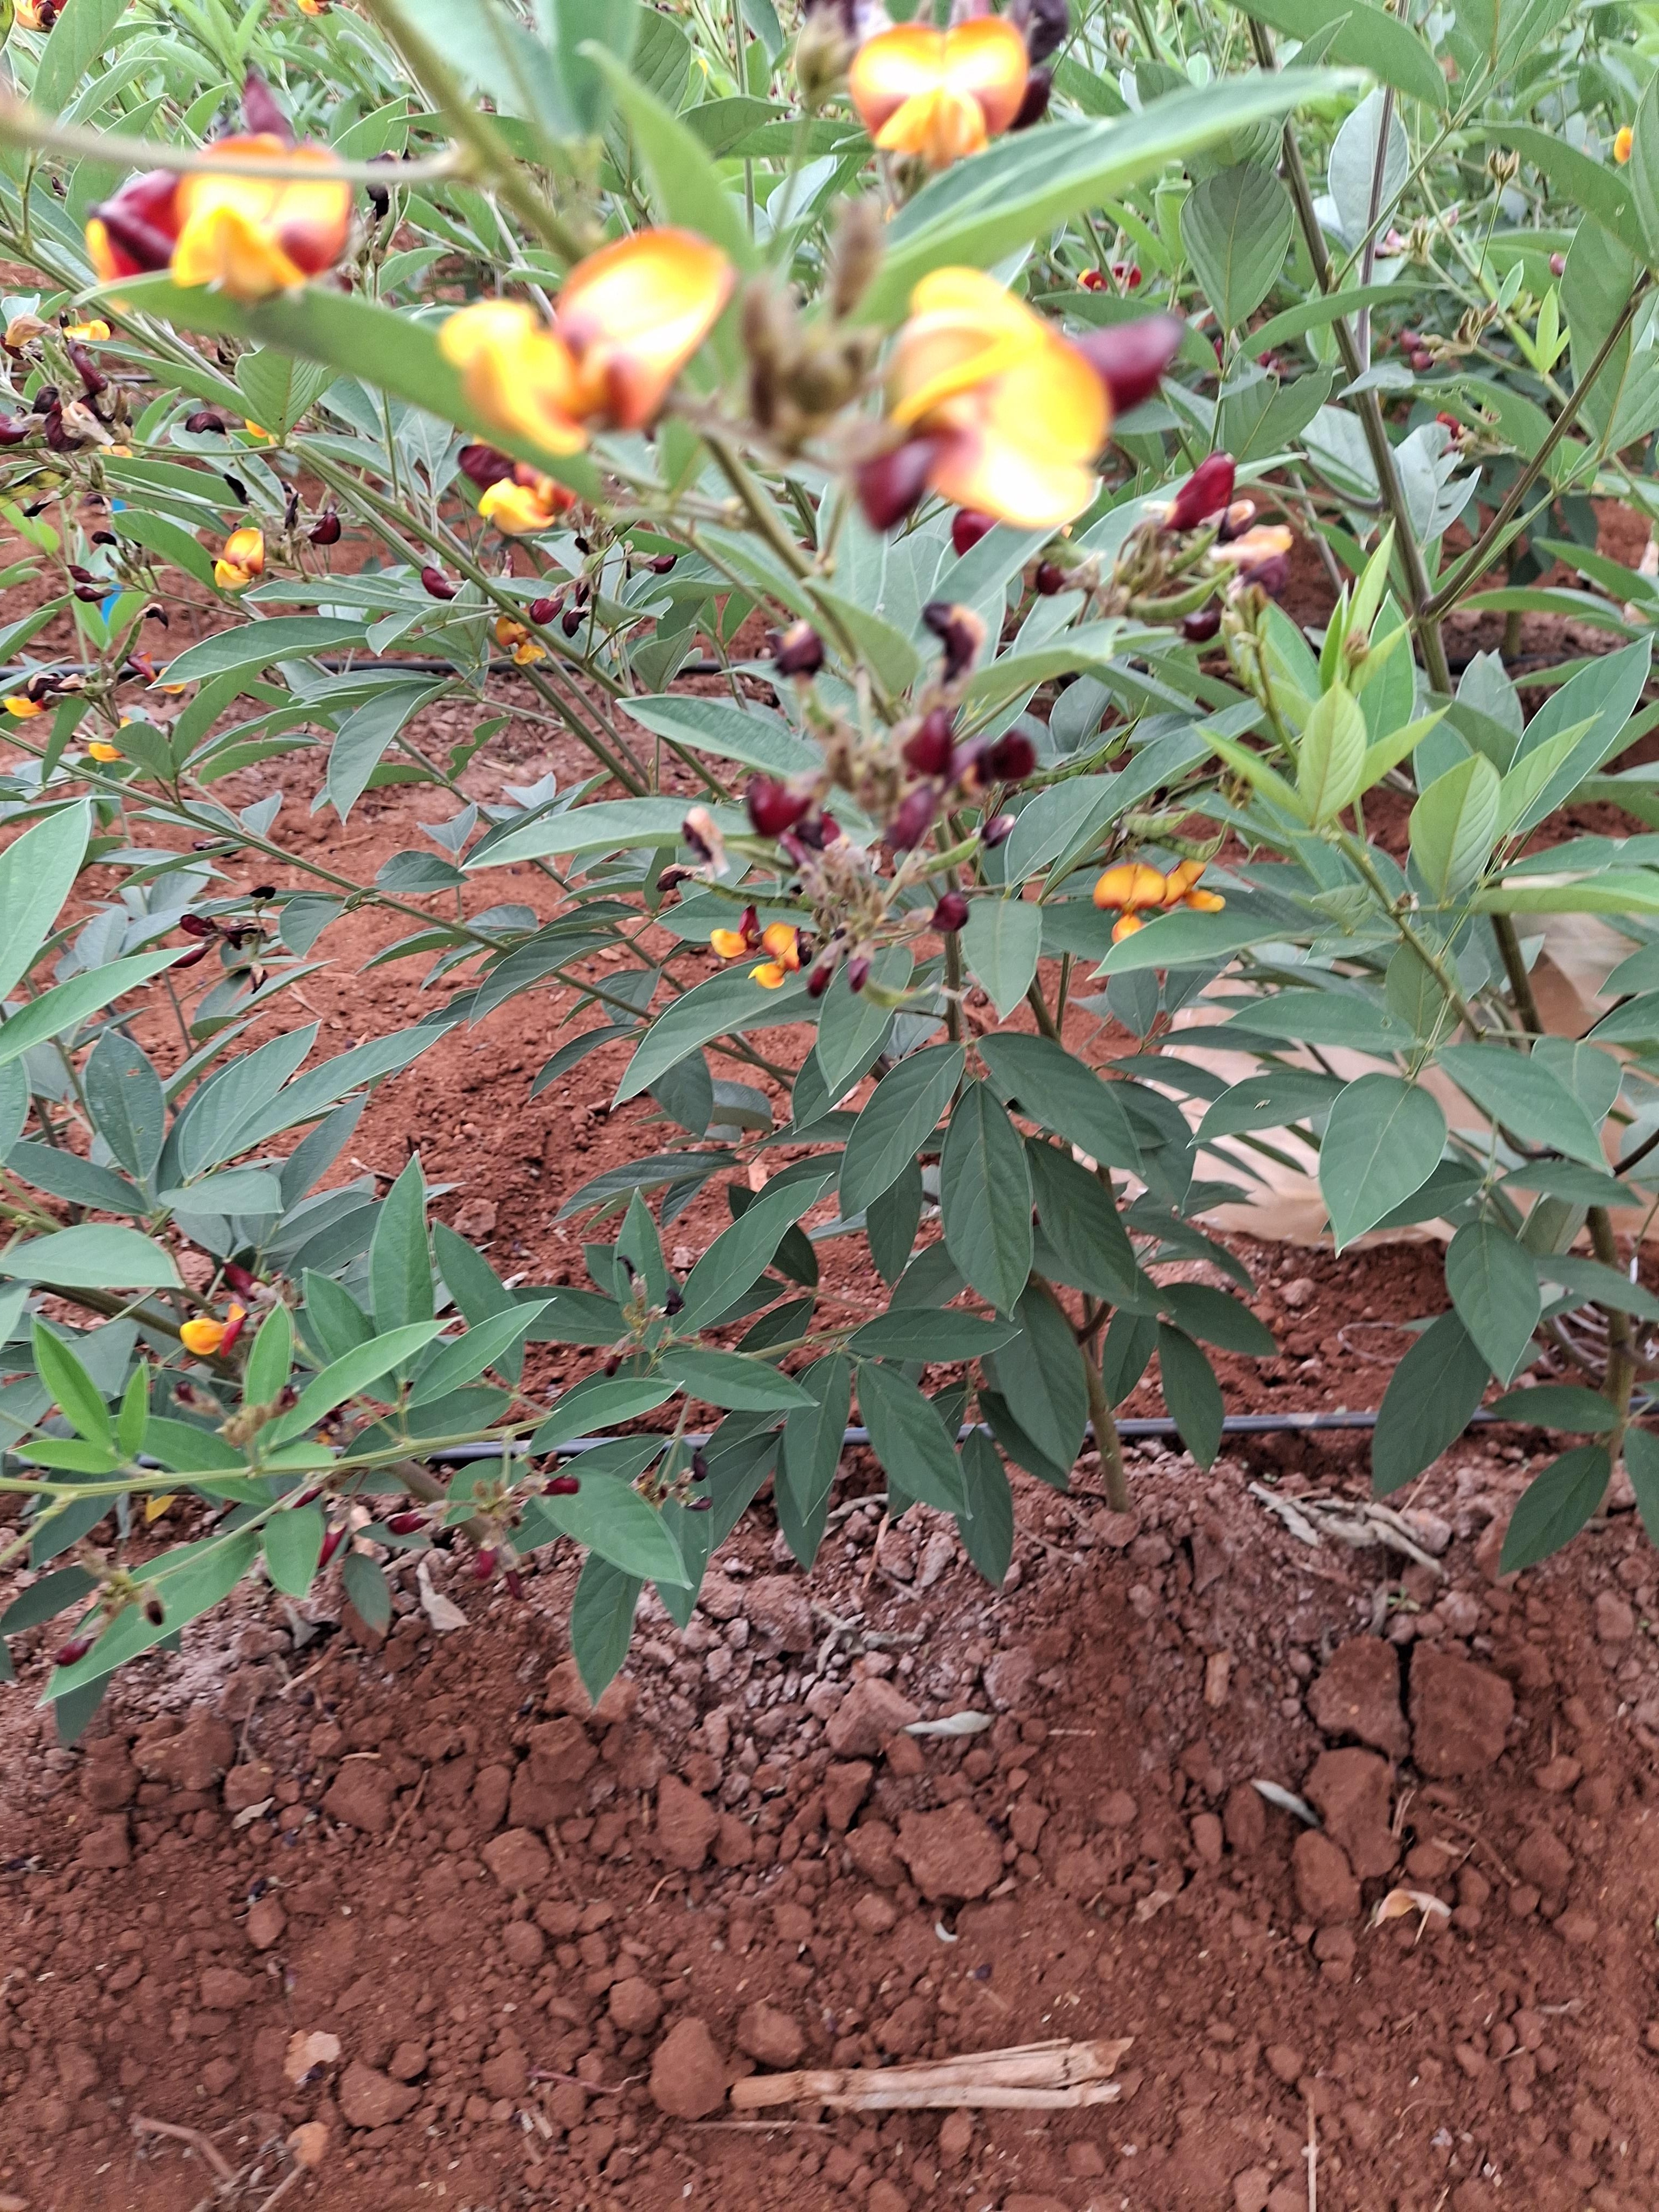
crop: pigeonpea
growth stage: flowering
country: Kenya
